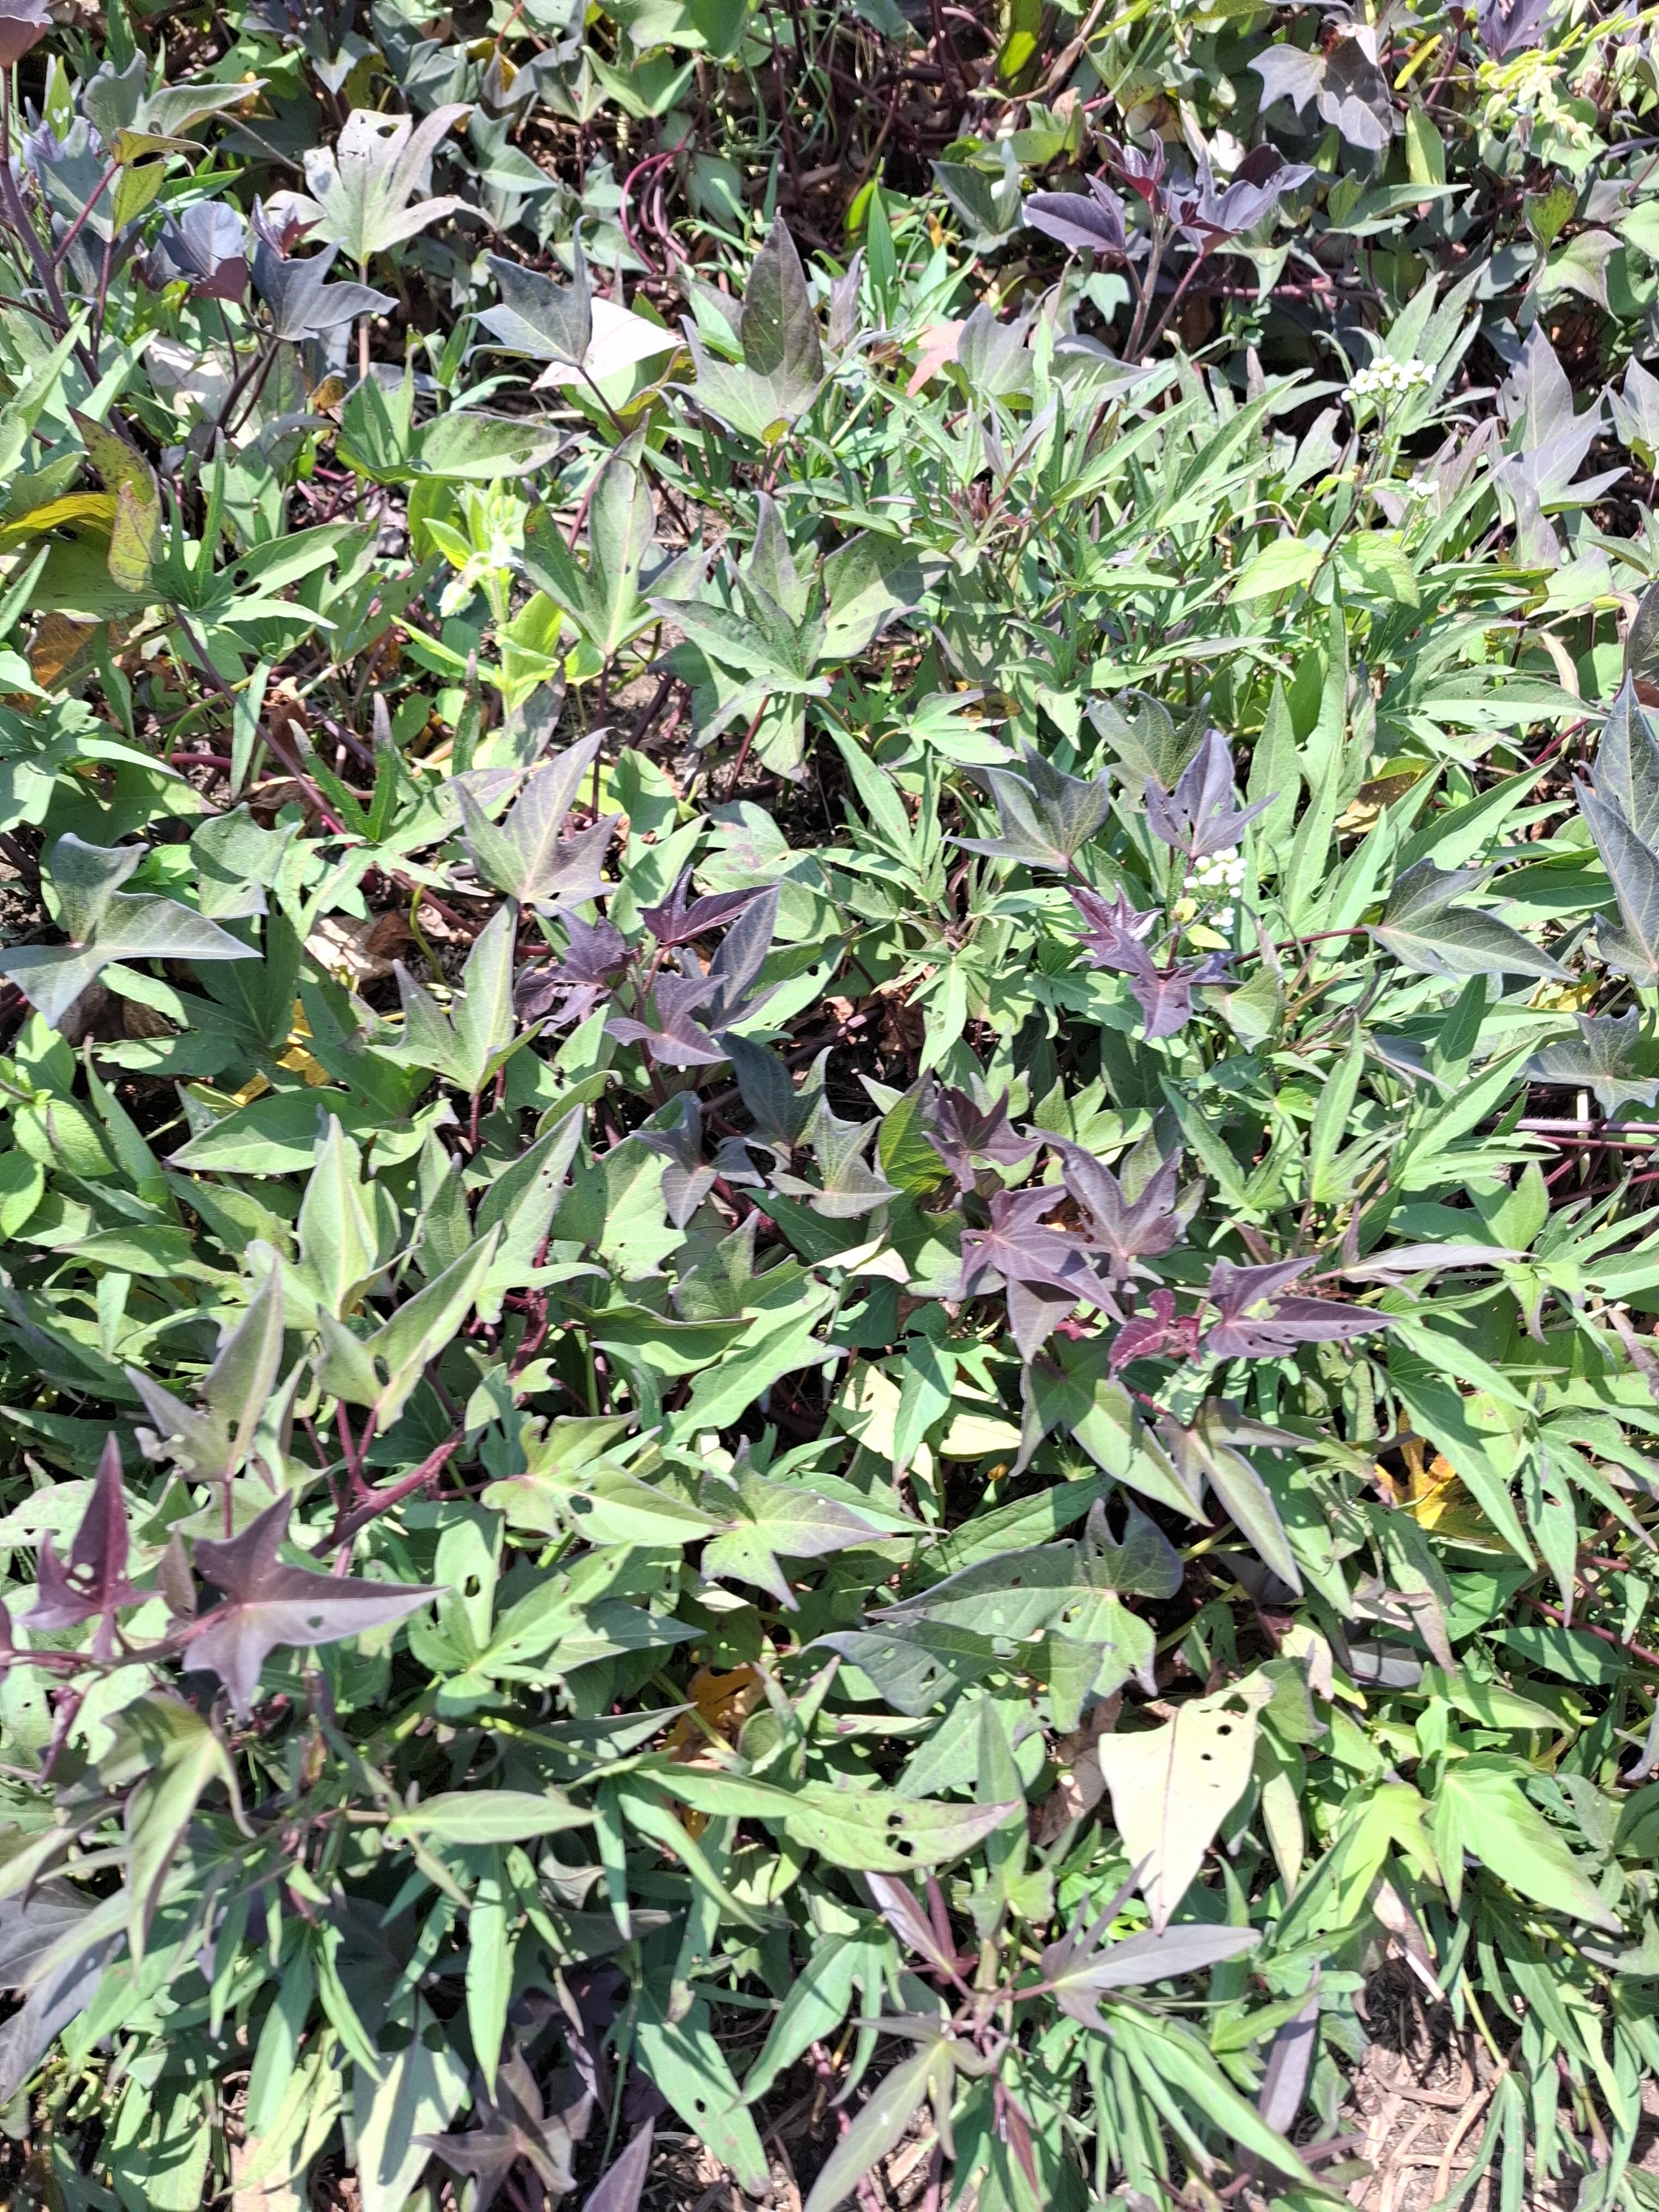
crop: sweet potato
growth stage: flowering
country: Tanzania
